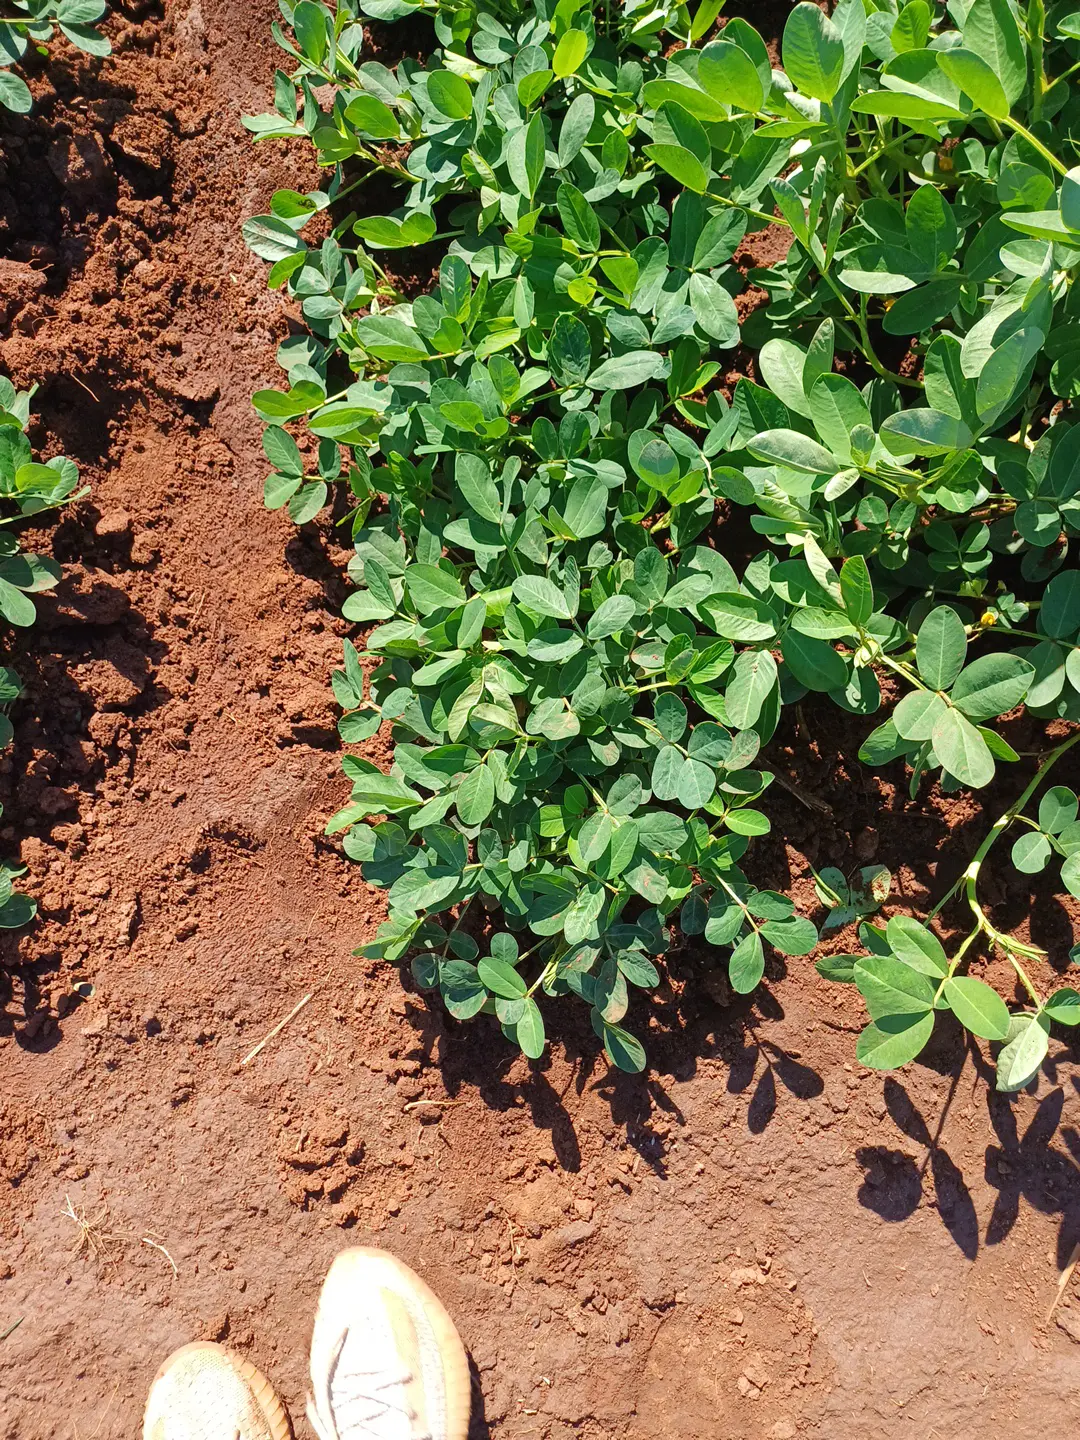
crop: groundnut
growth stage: flowering
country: Kenya
